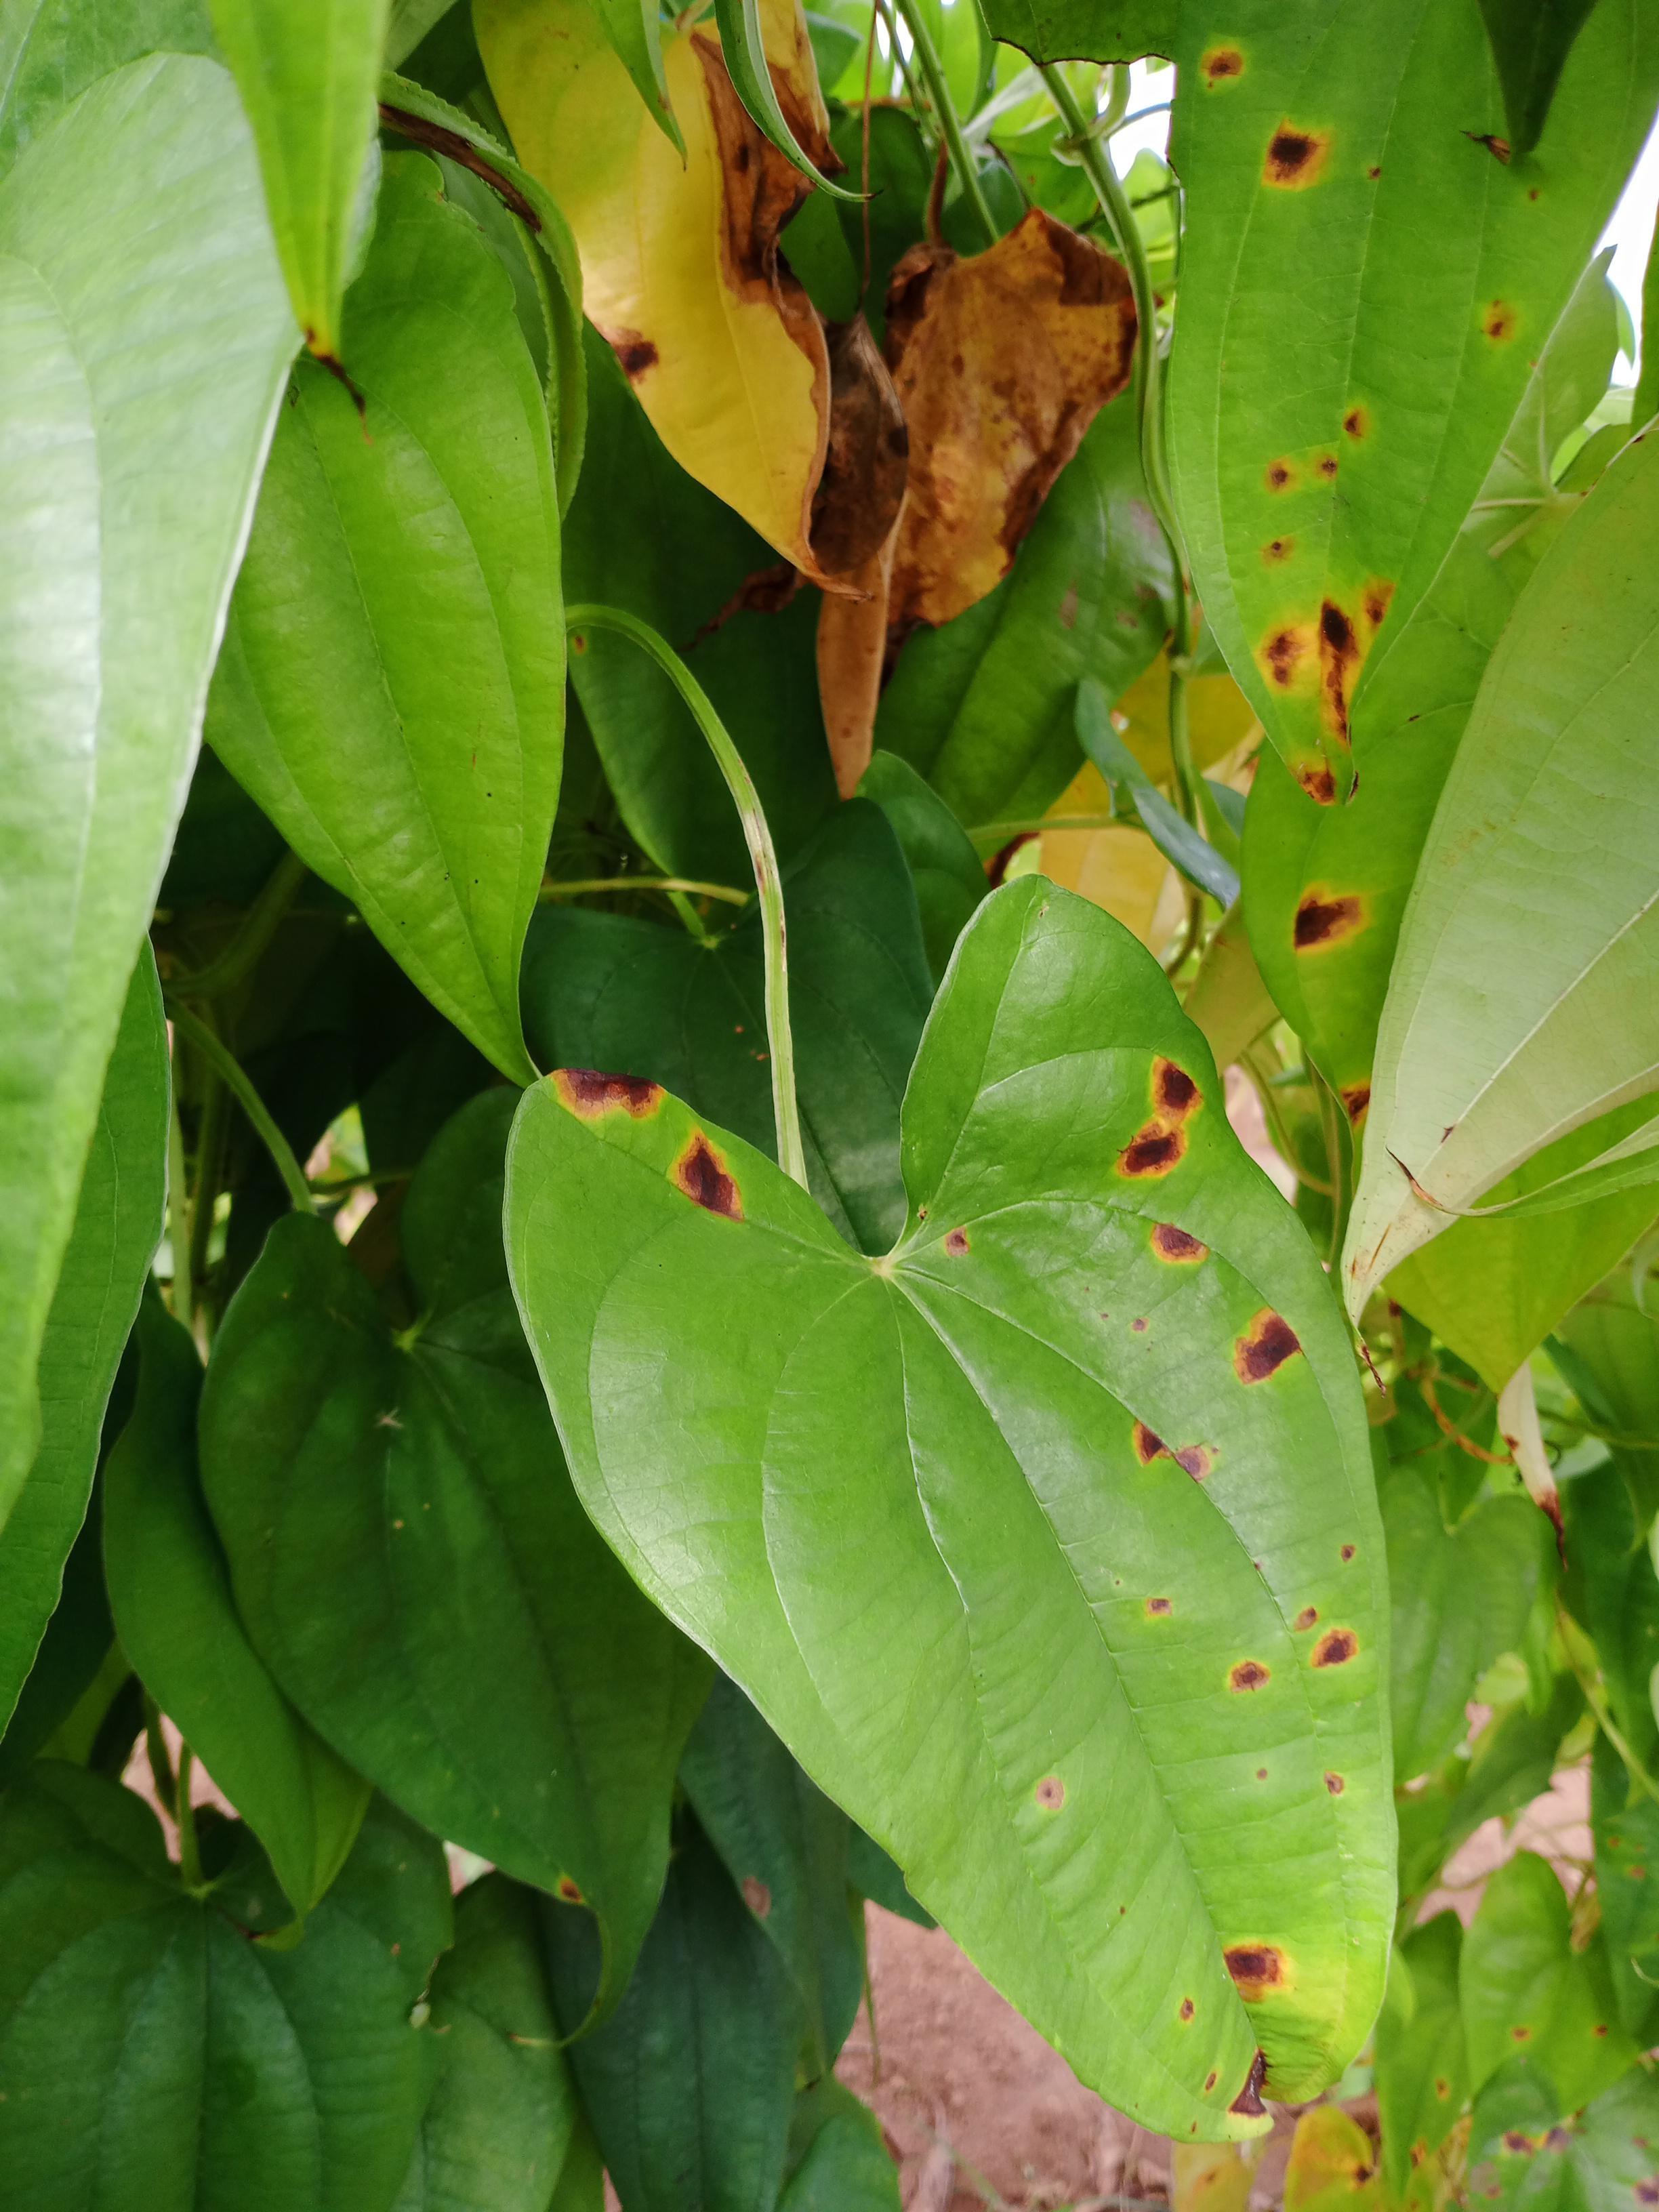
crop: yam
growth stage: vegetative
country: Nigeria
